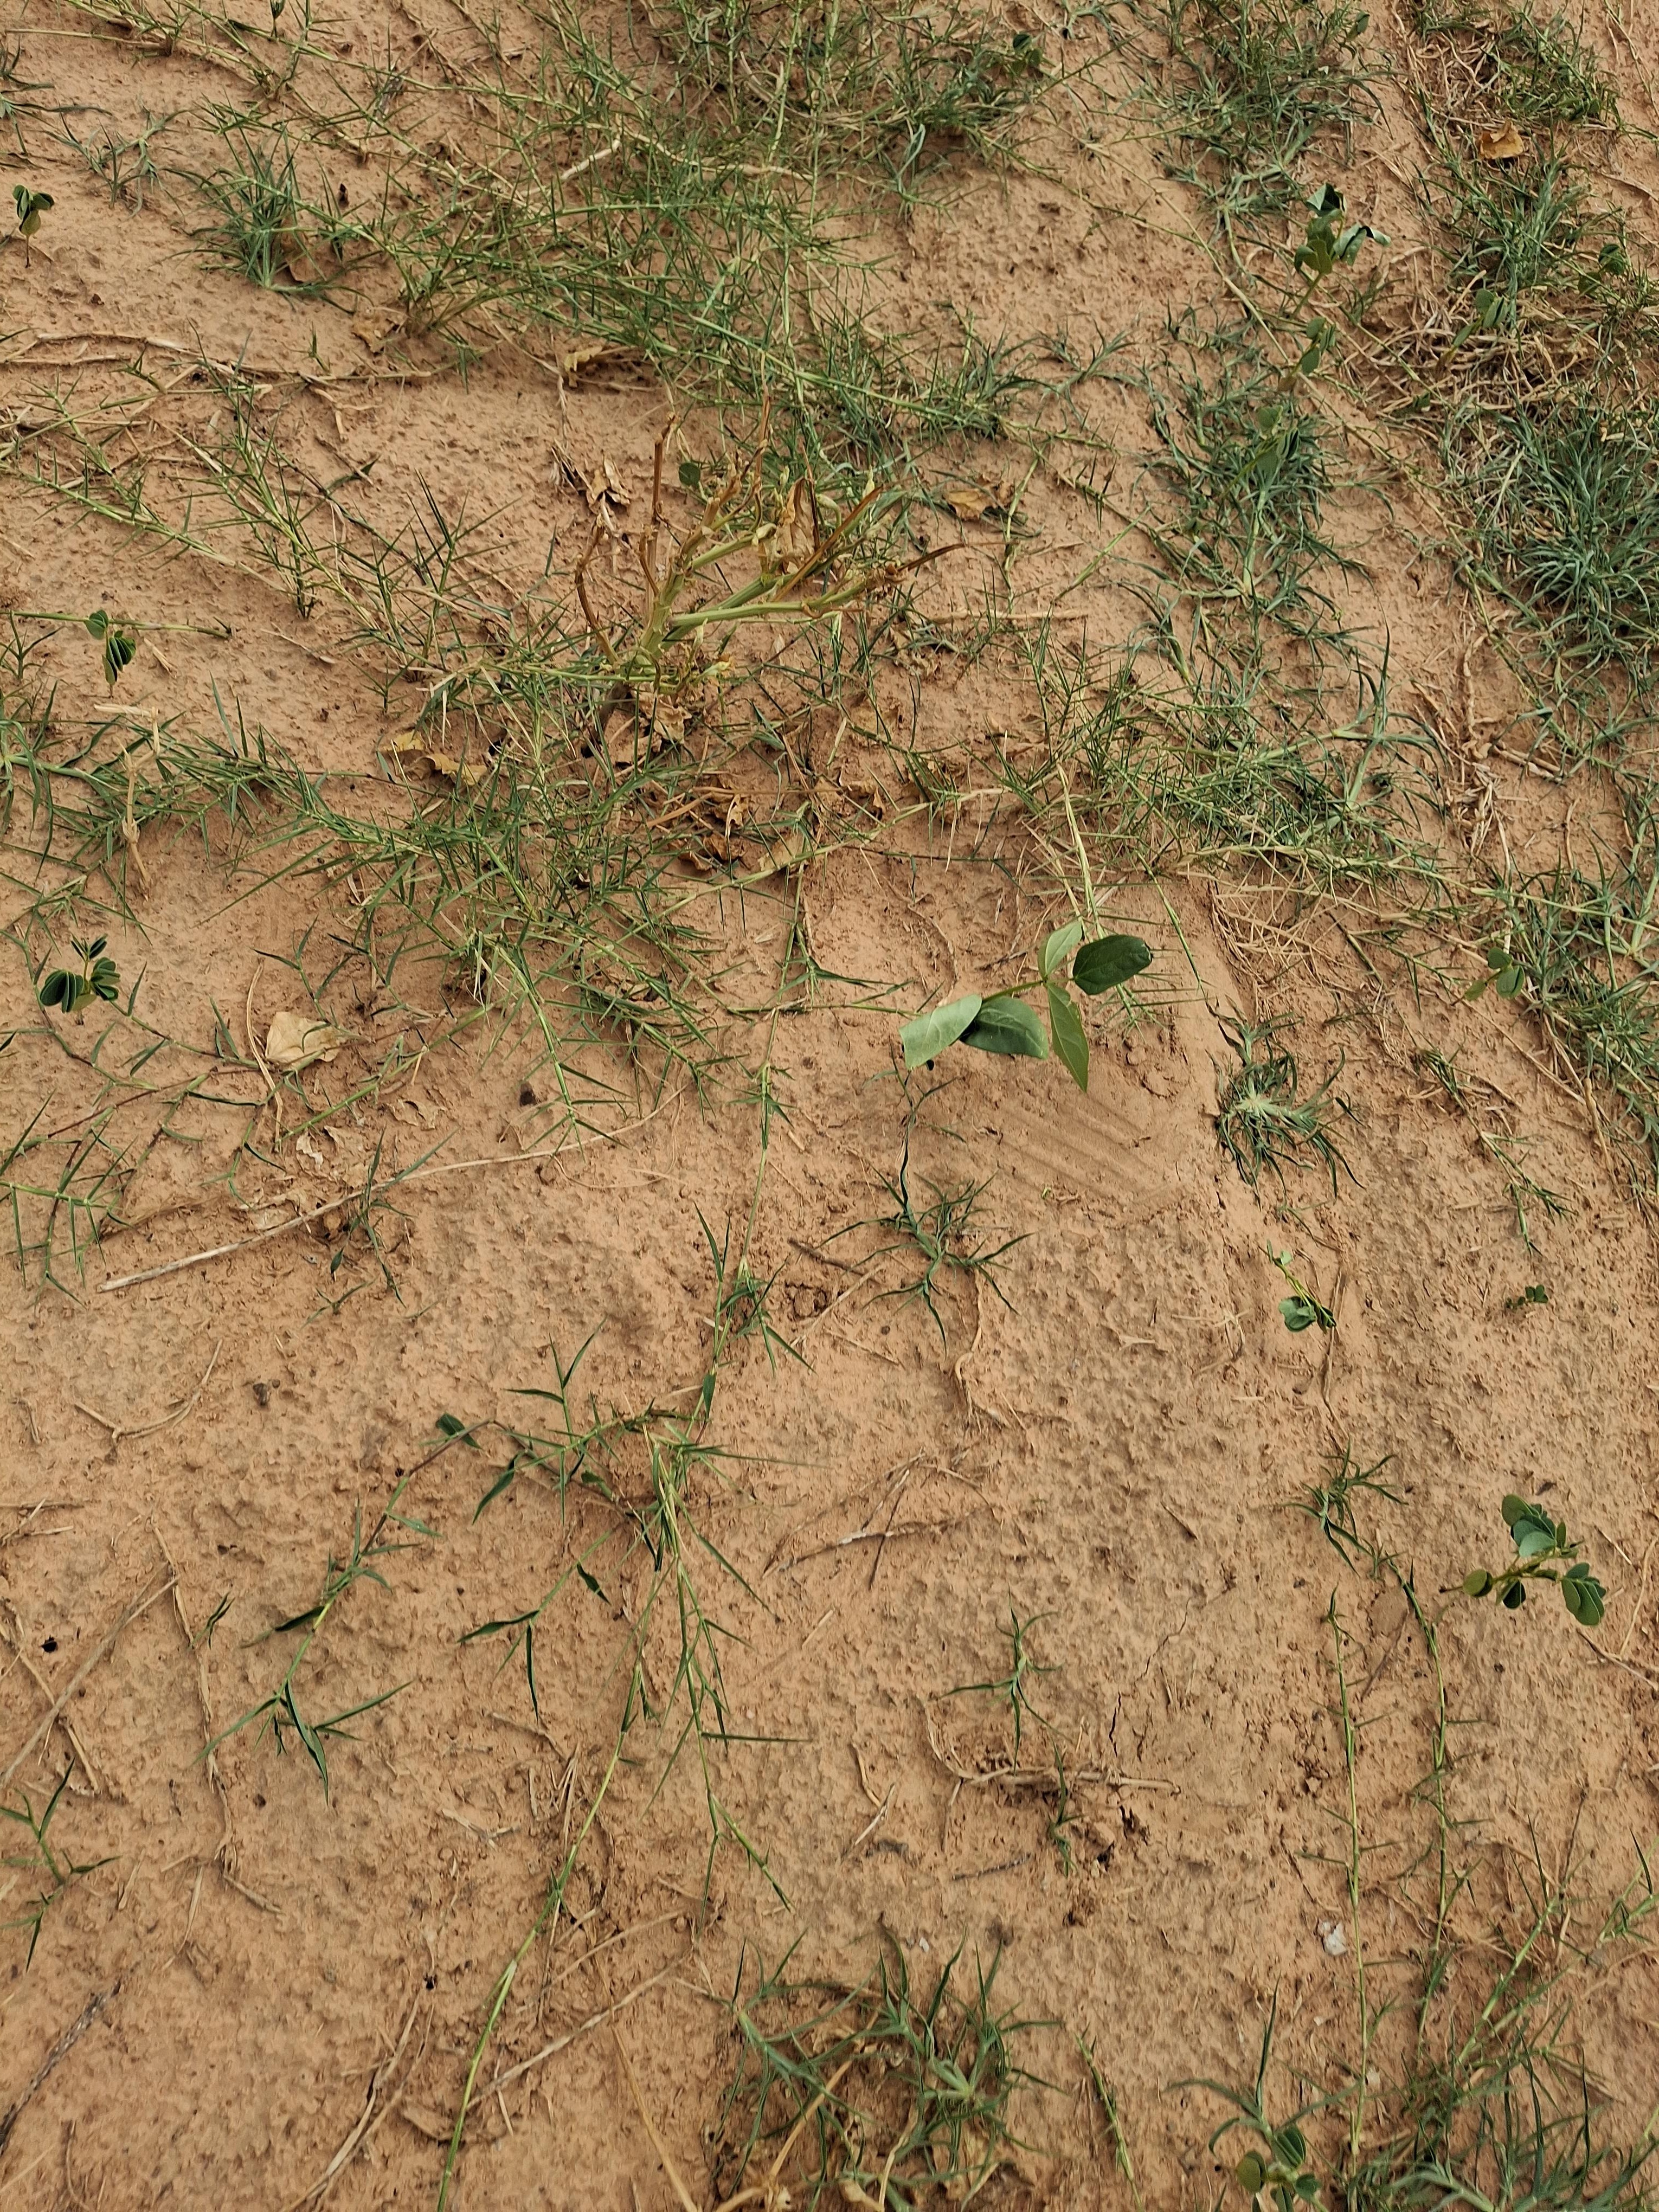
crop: cowpea
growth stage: harvest maturity
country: Nigeria
